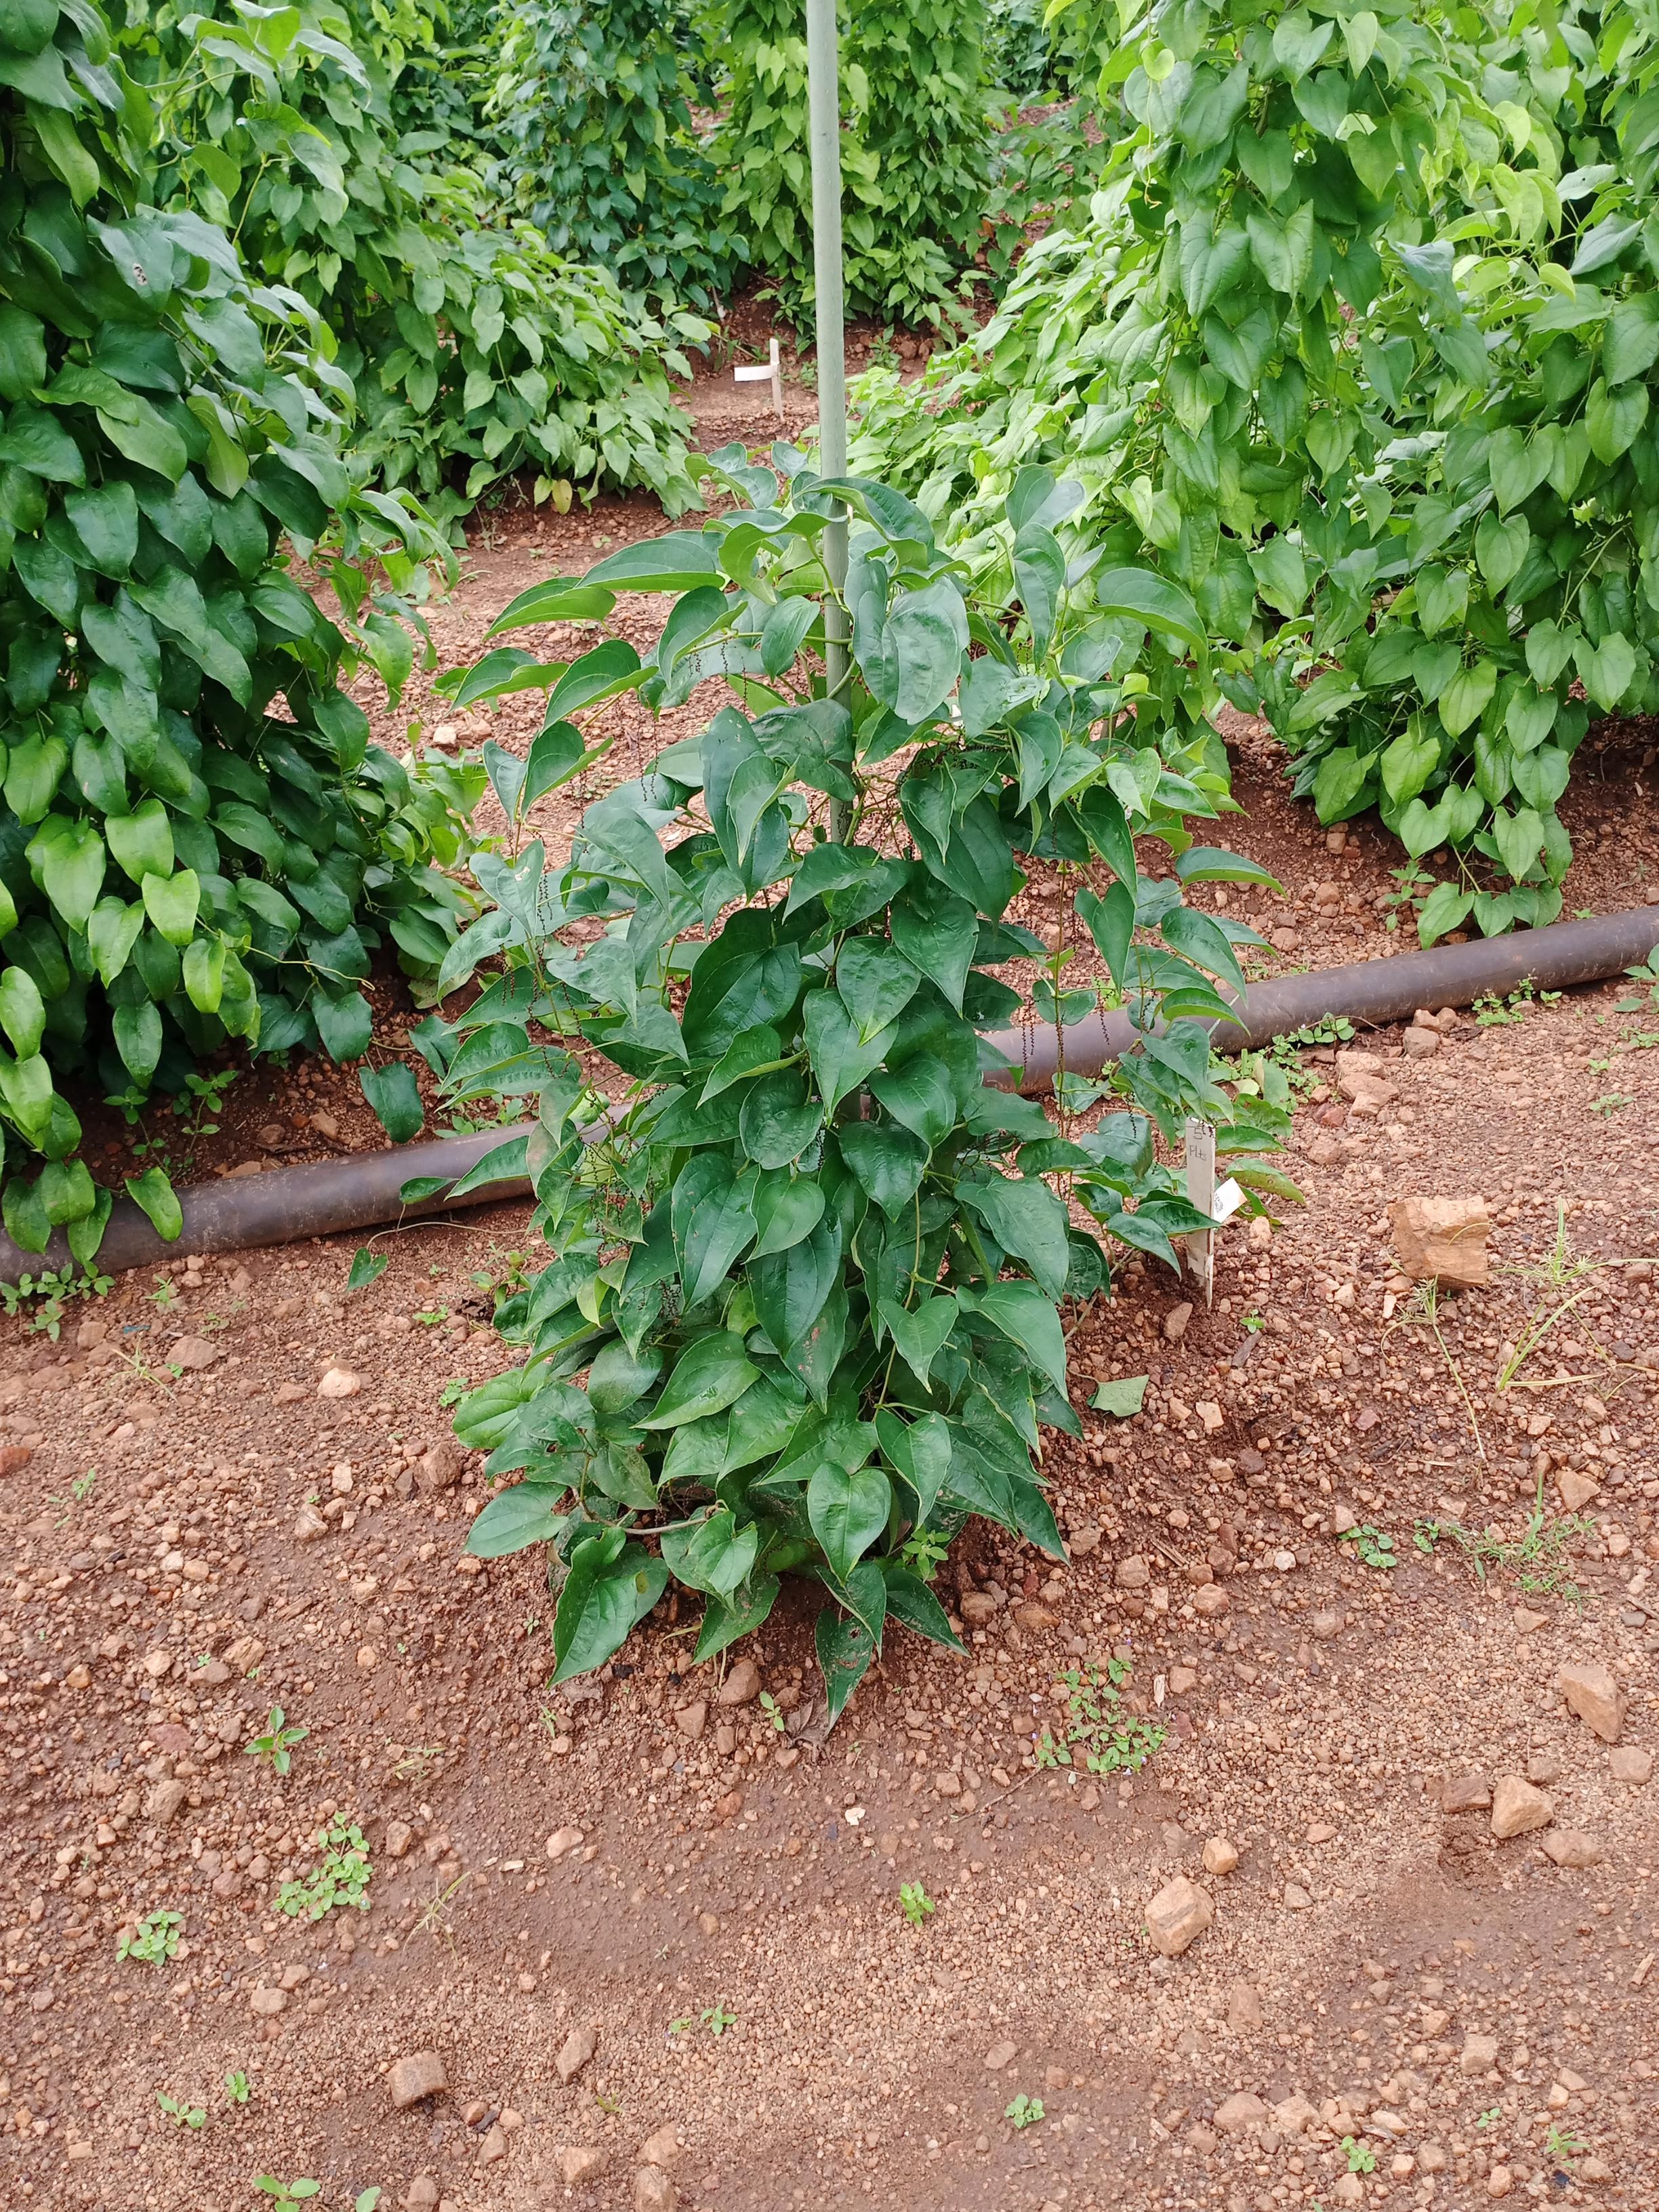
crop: yam
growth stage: vegetative
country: Nigeria
